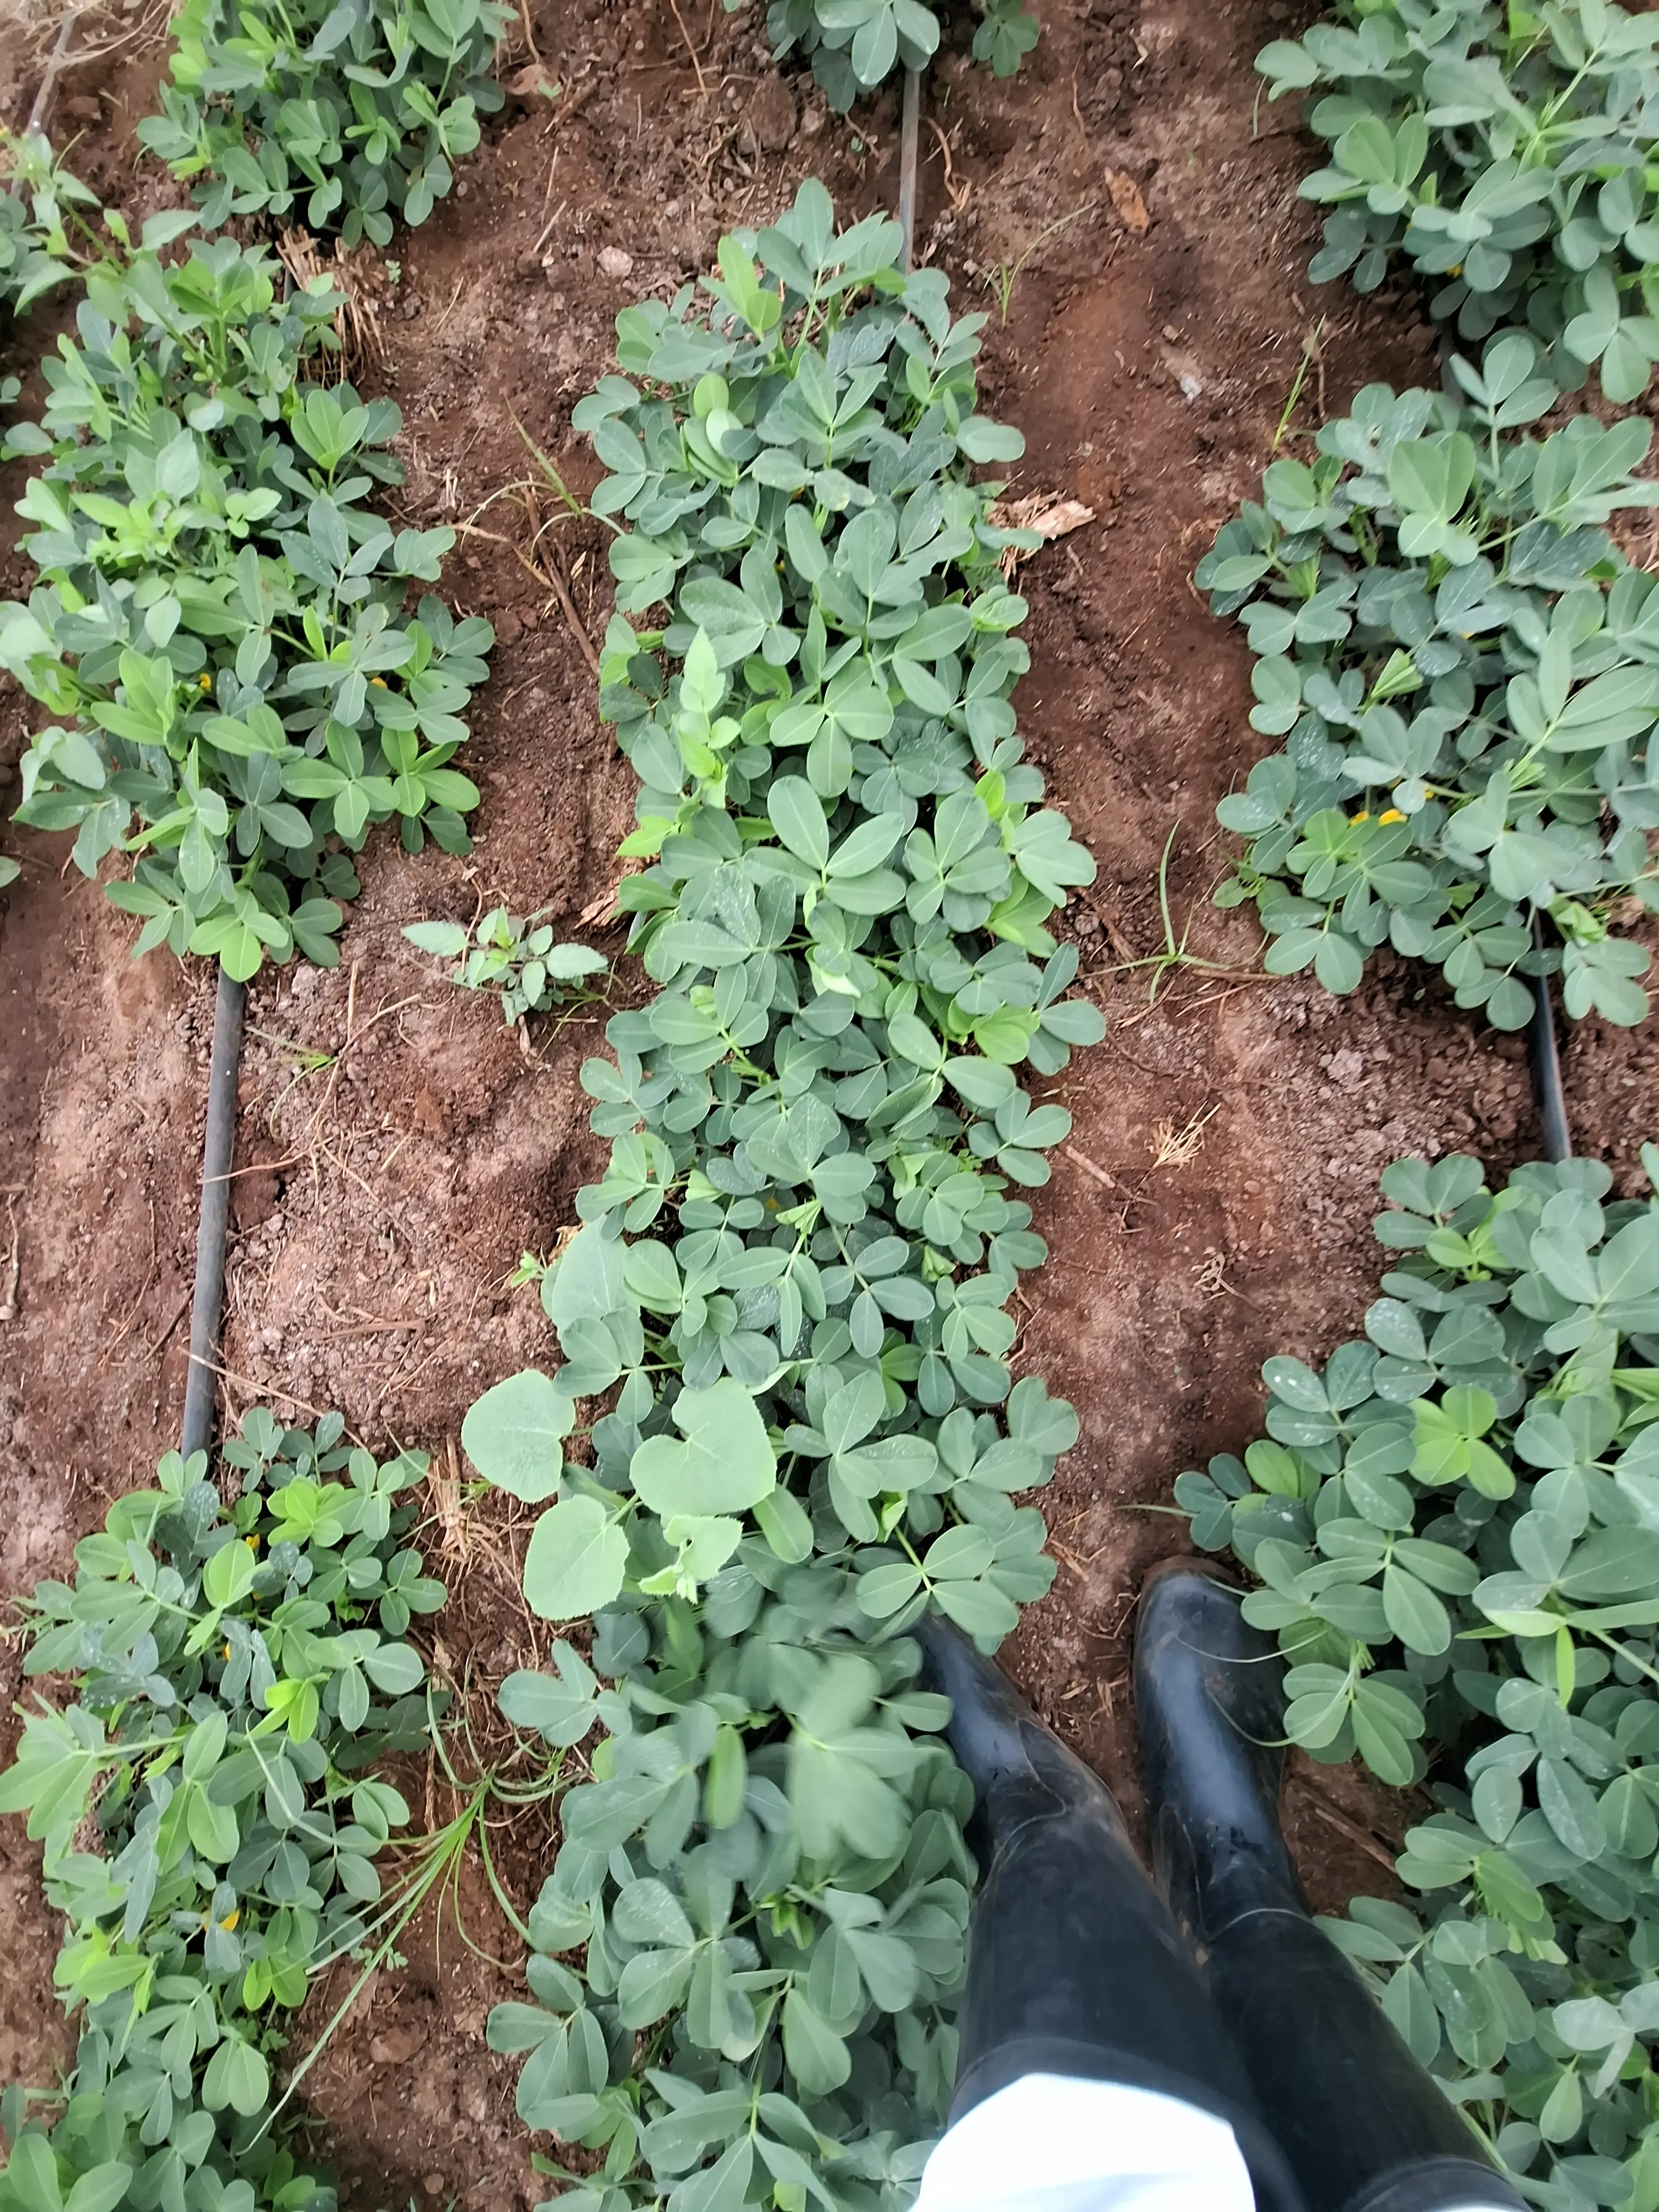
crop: groundnut
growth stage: flowering
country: Kenya
